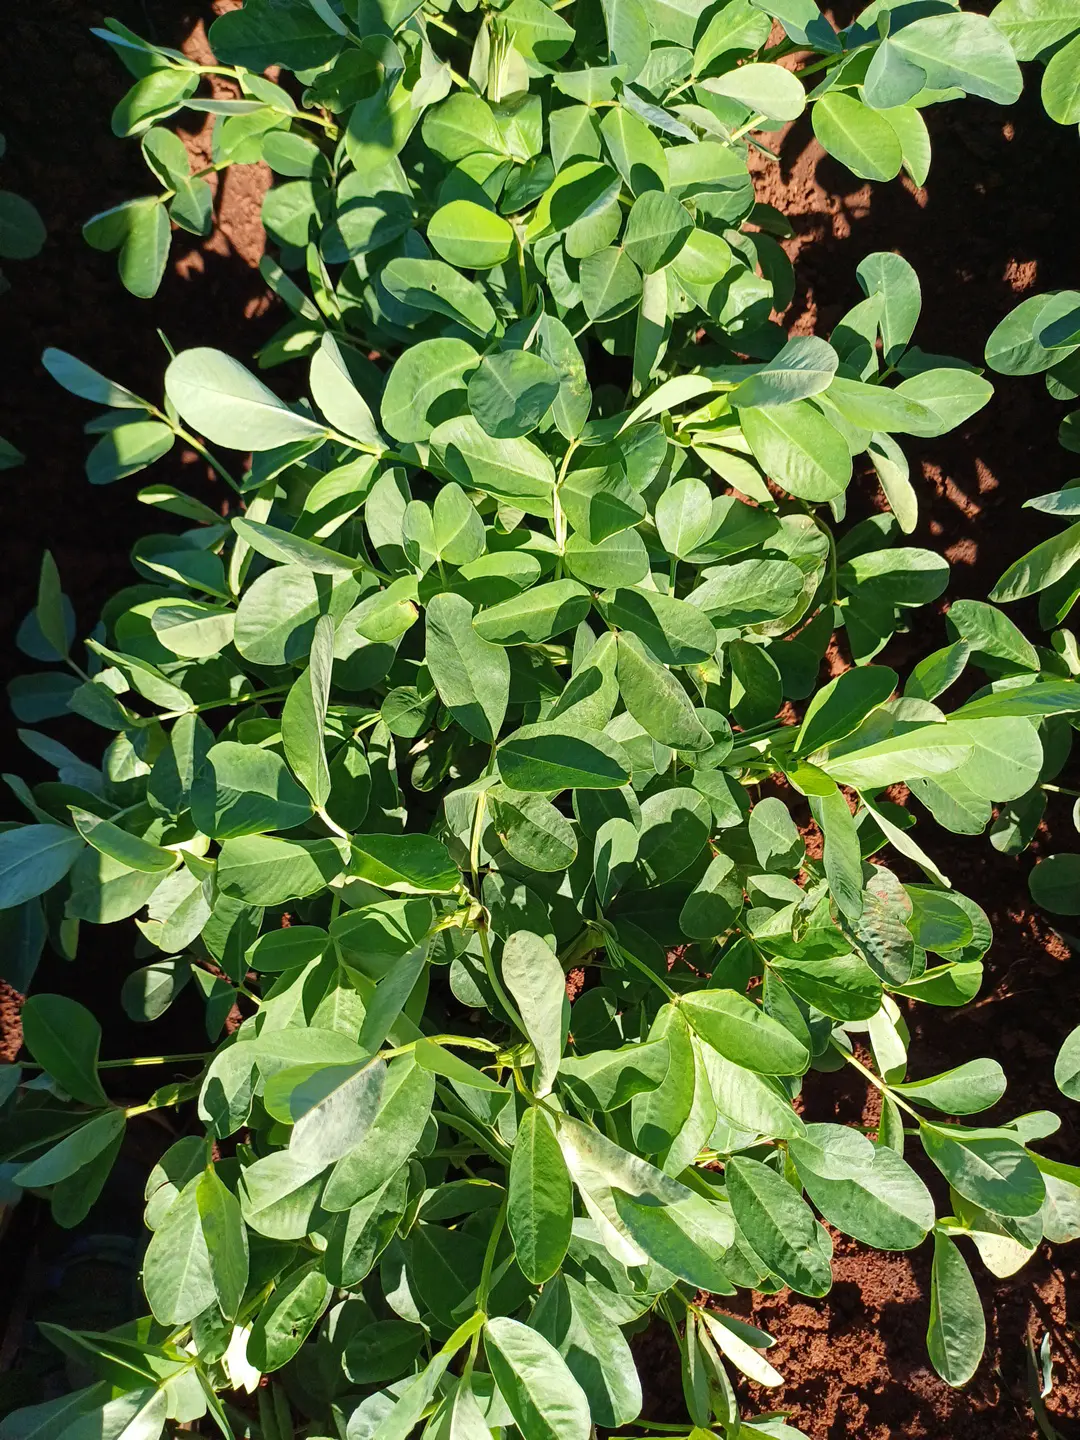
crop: groundnut
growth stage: flowering
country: Kenya
